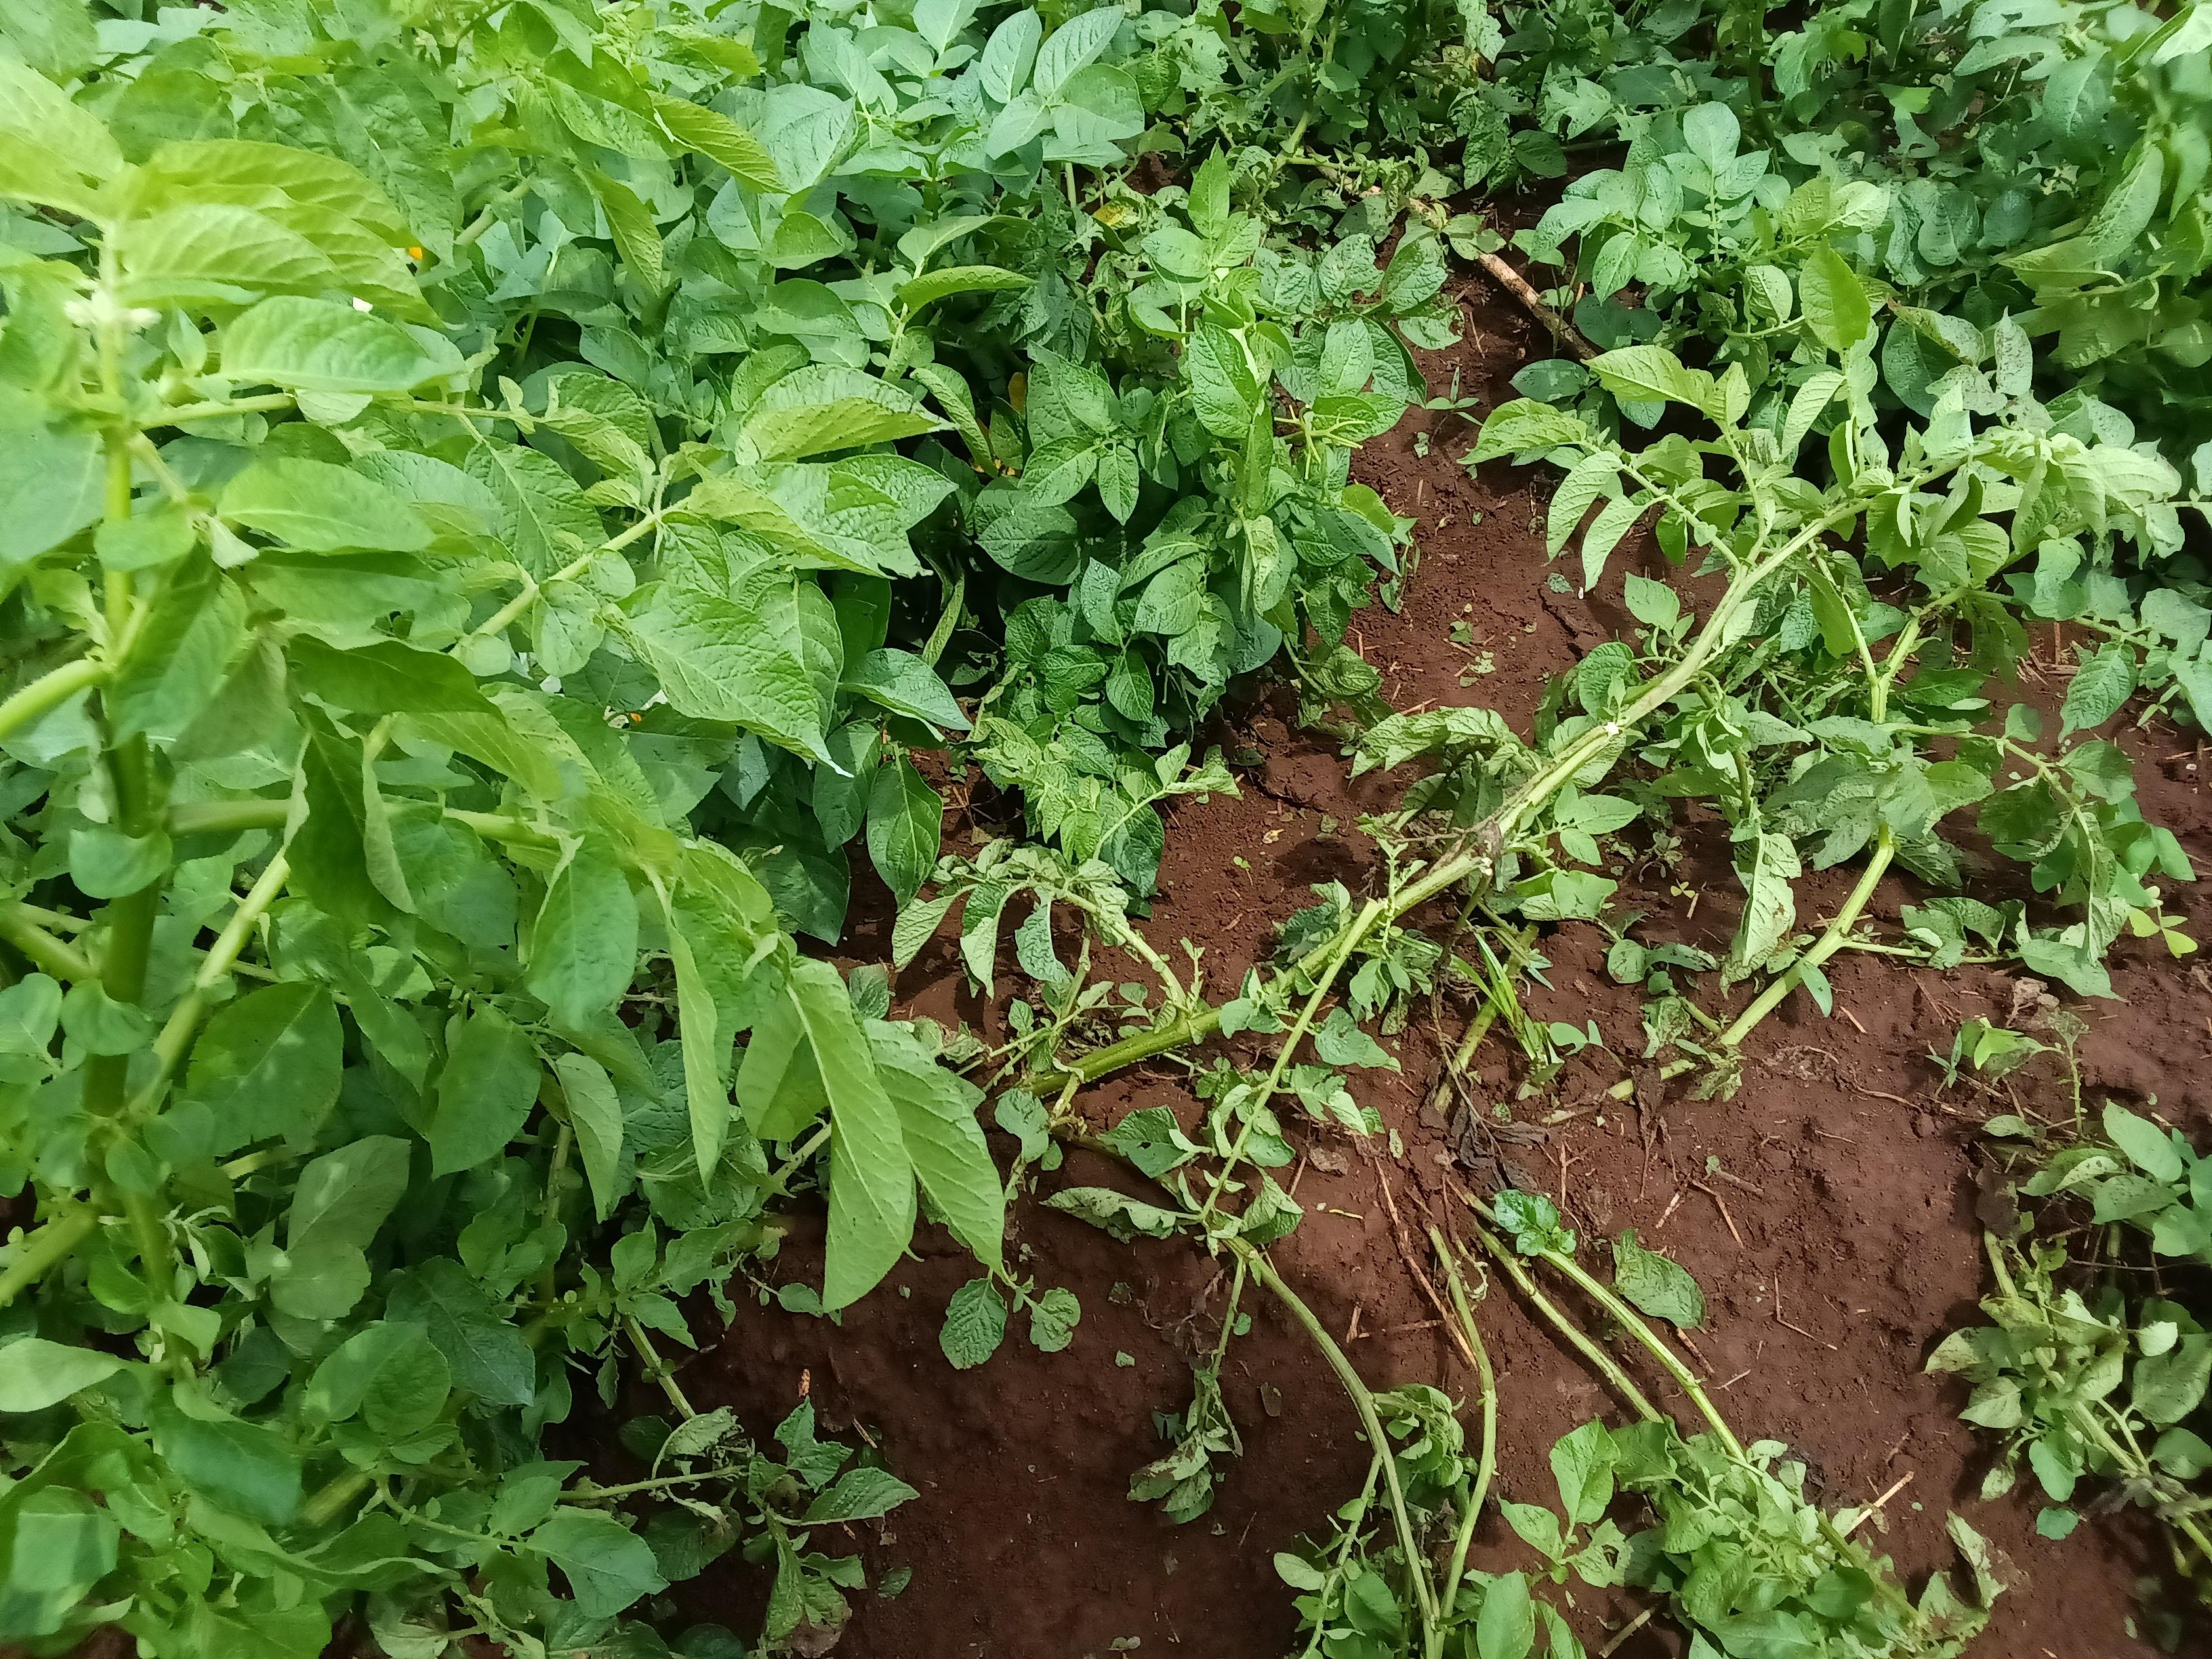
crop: potato
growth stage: flowering
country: Kenya
